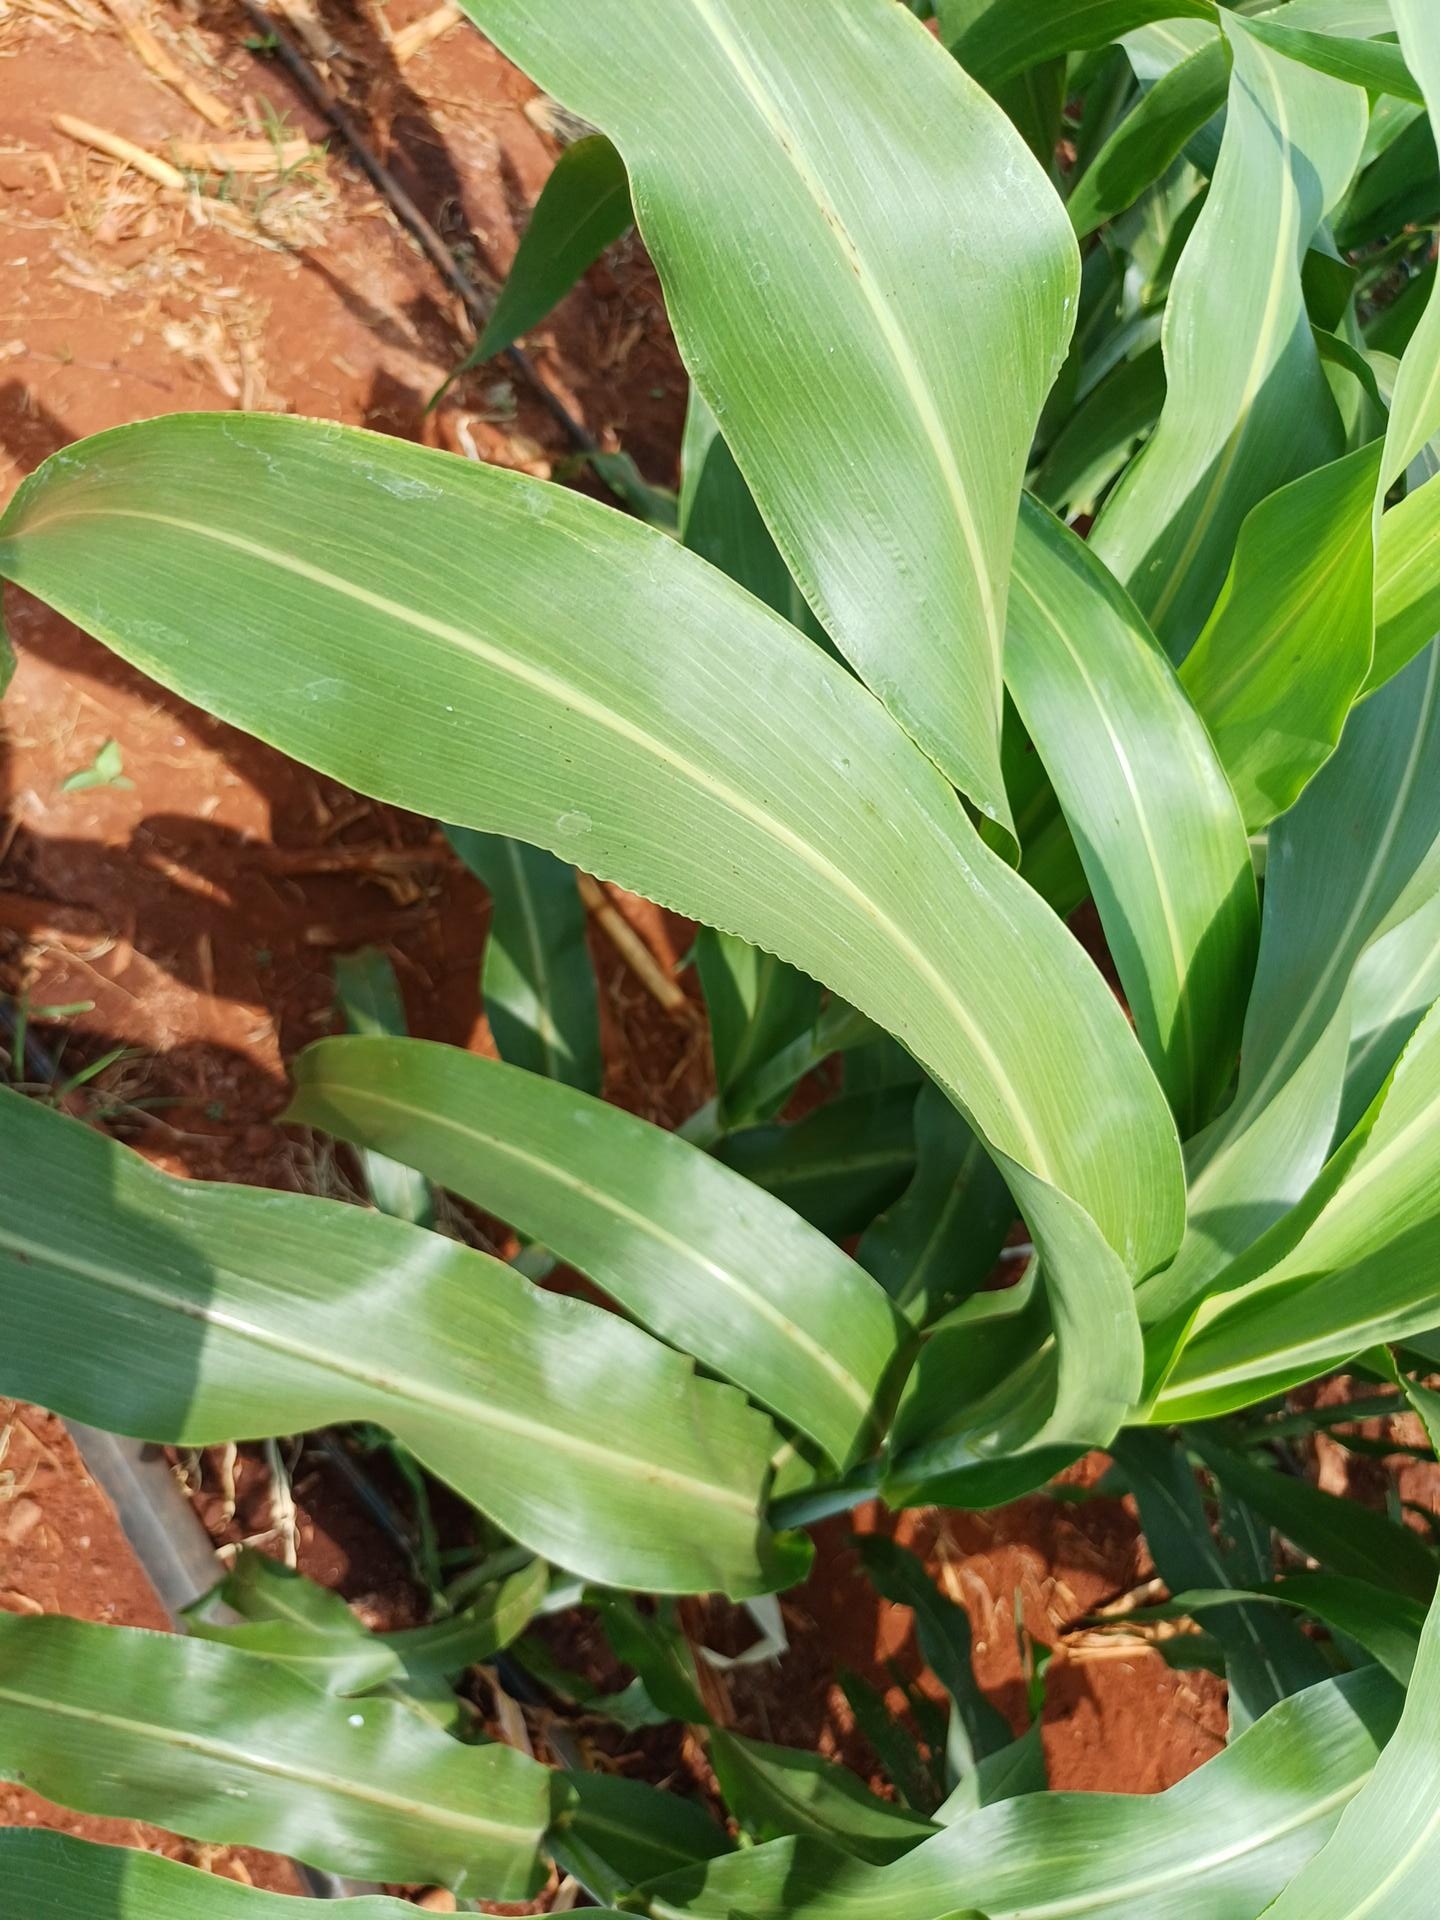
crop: sorghum
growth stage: vegetative
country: Kenya
